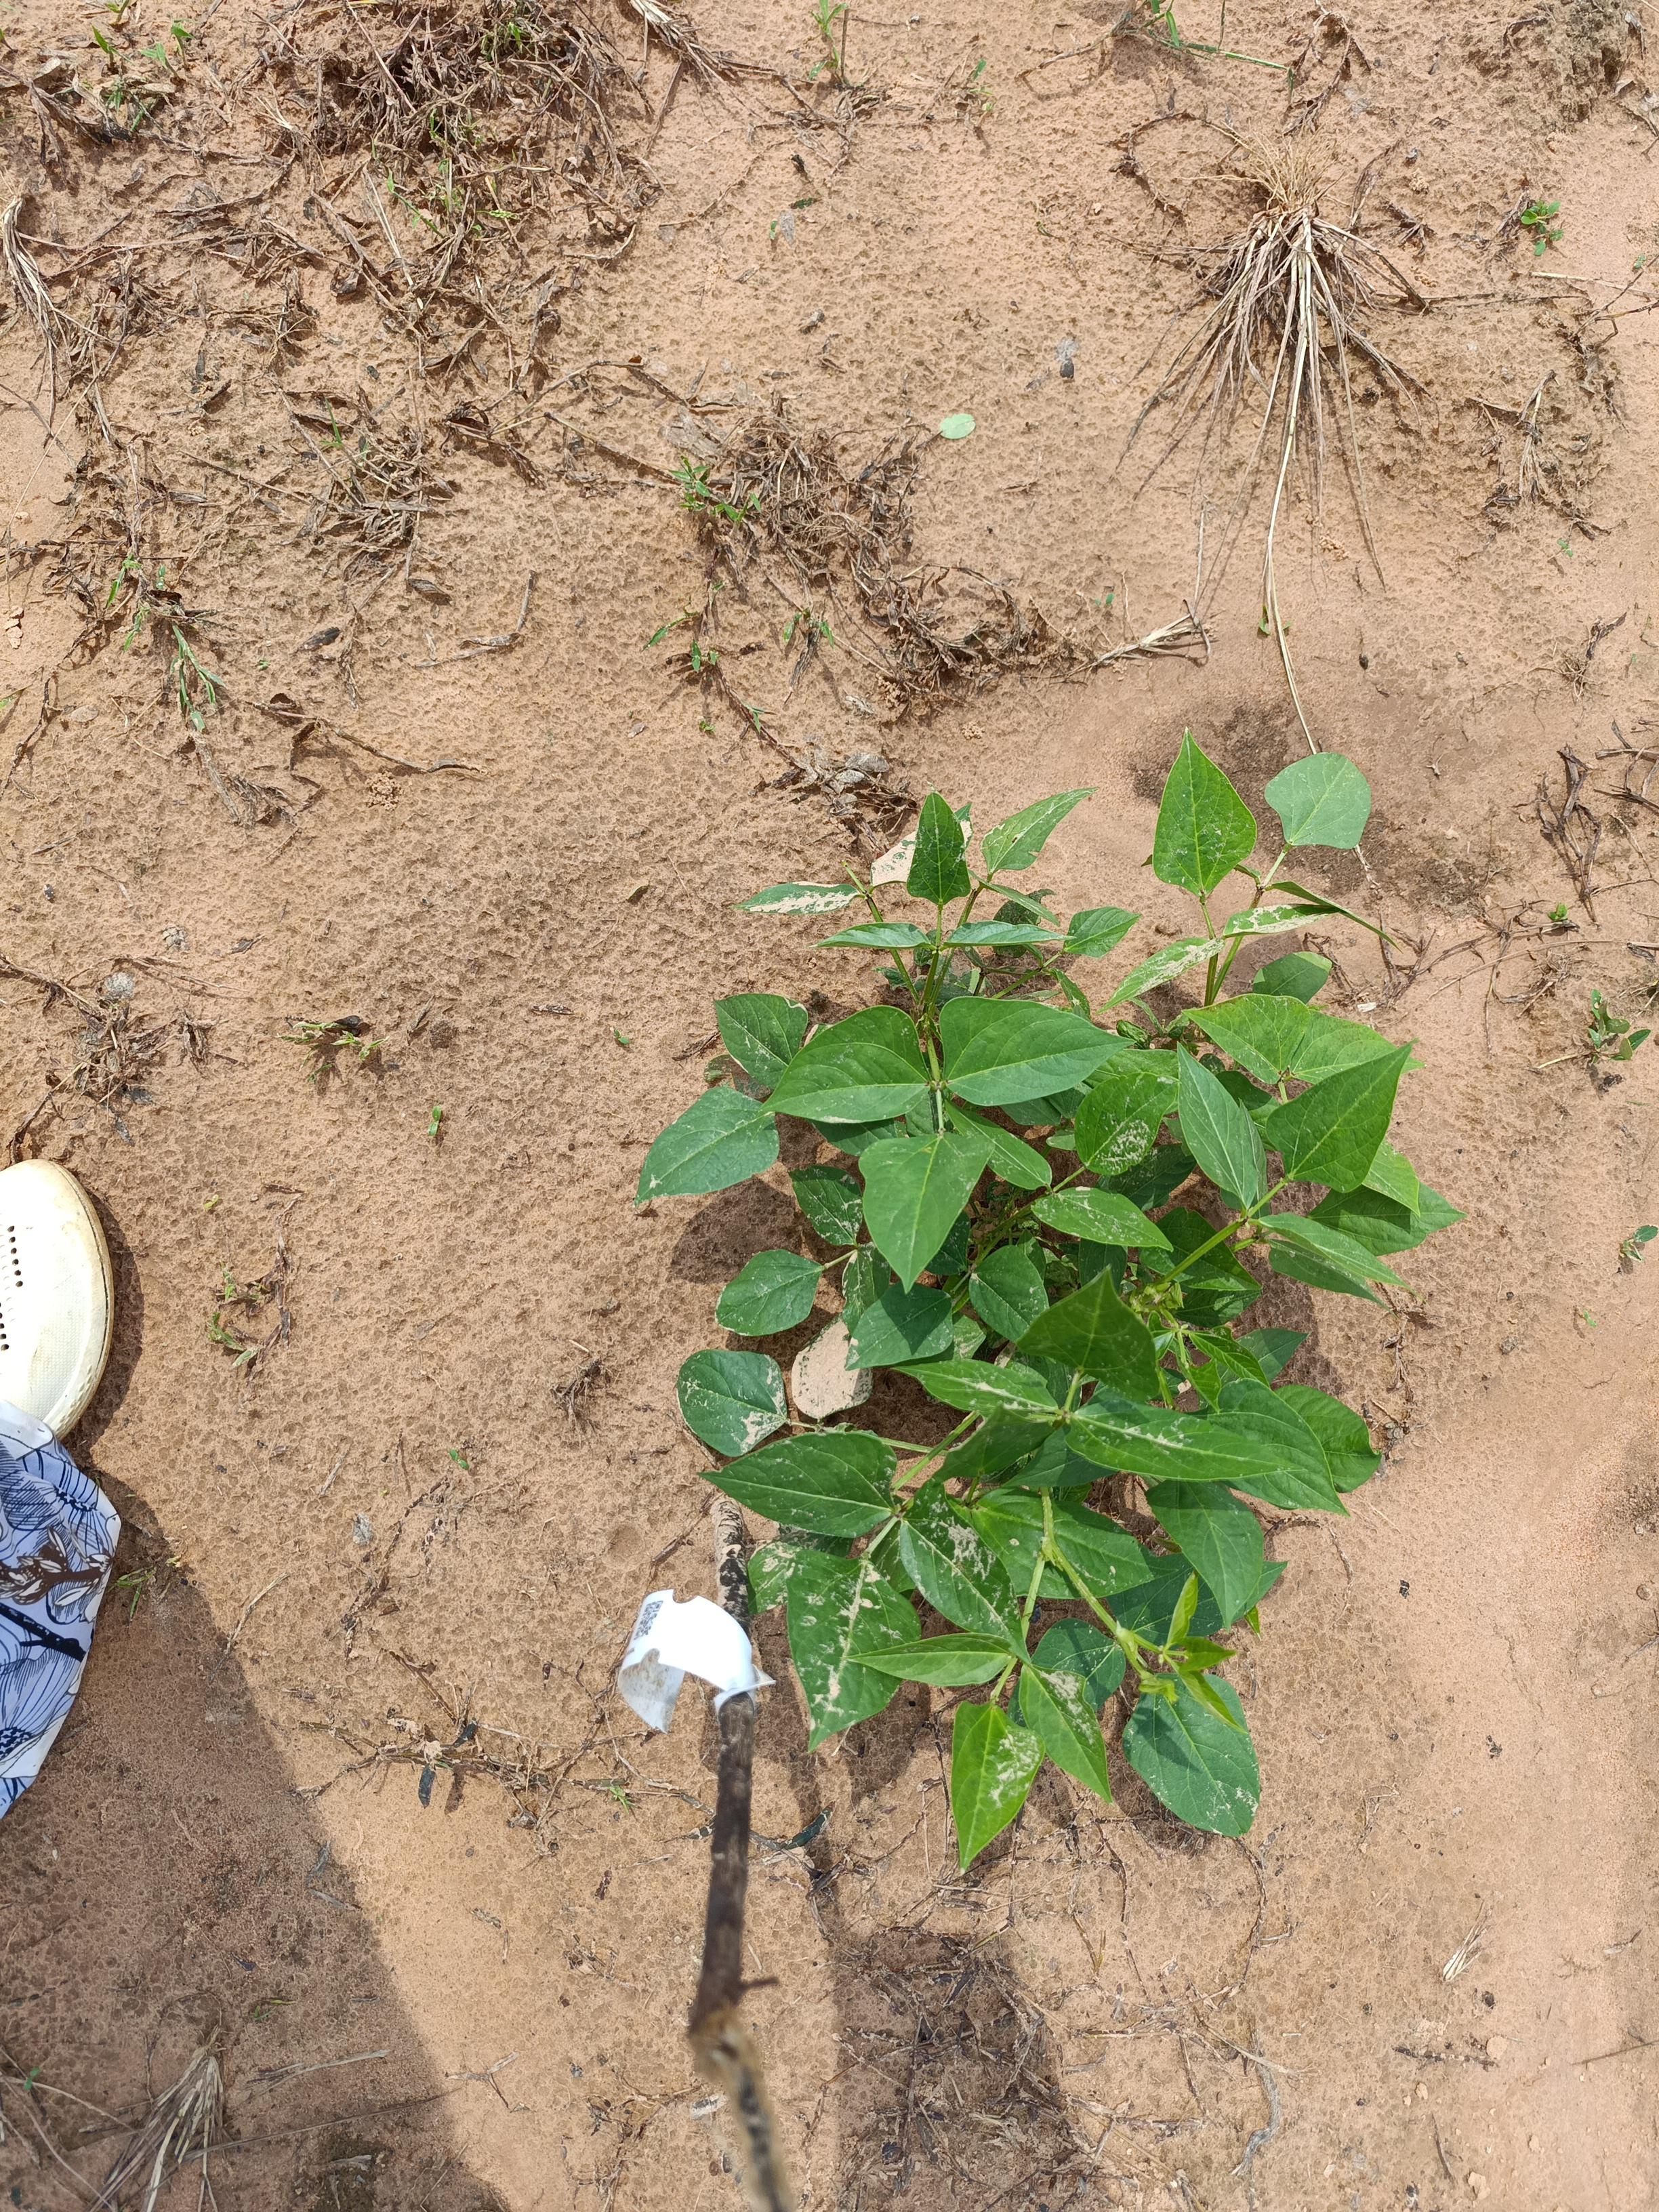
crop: cowpea
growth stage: emergence
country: Nigeria
